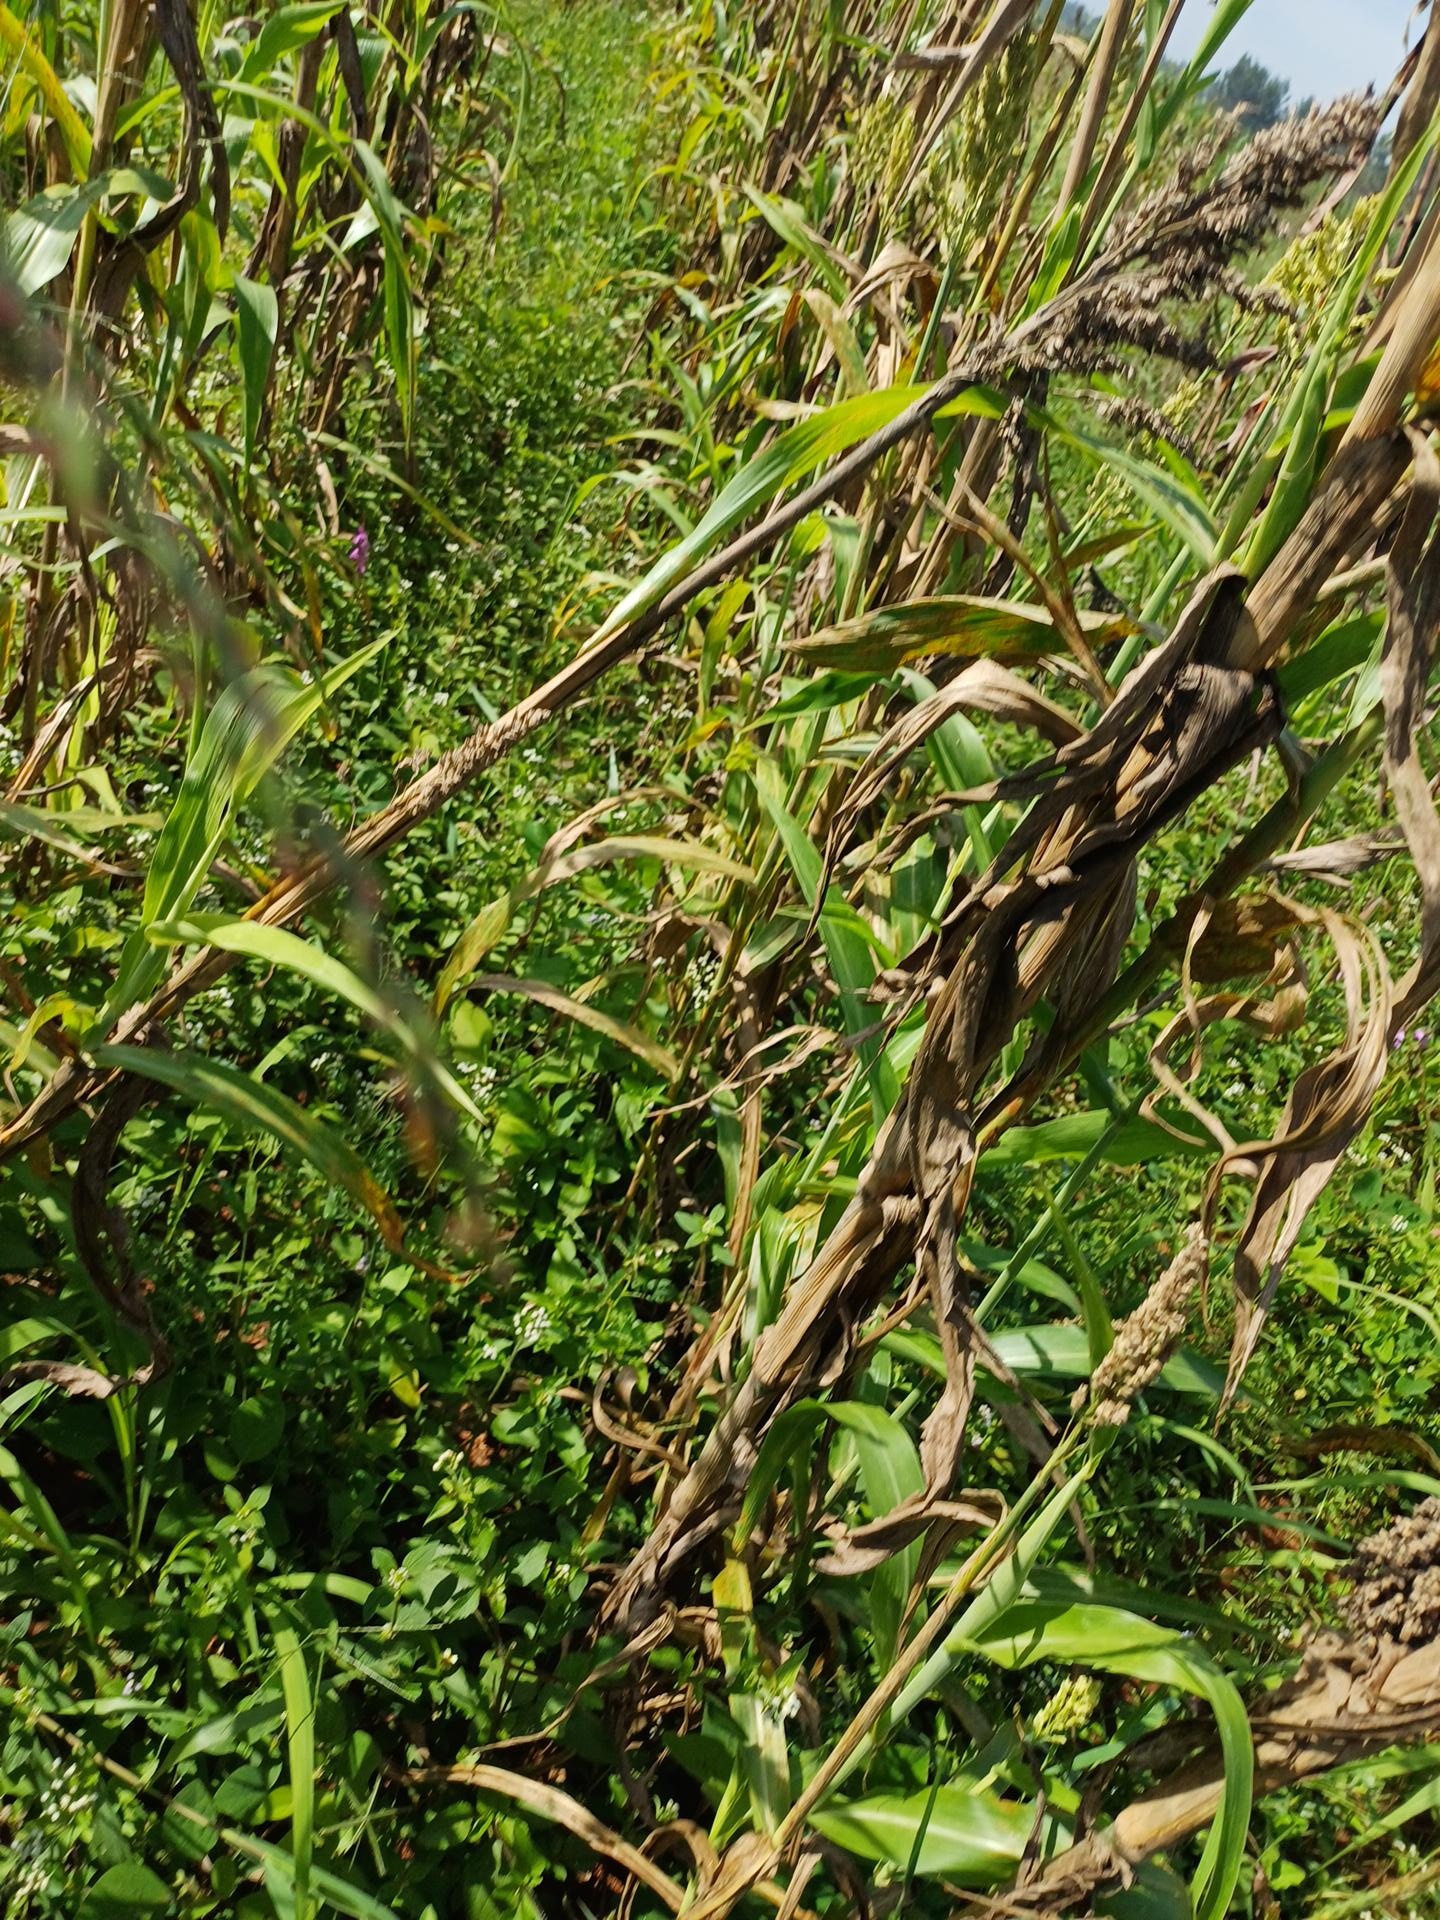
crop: sorghum
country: Kenya
